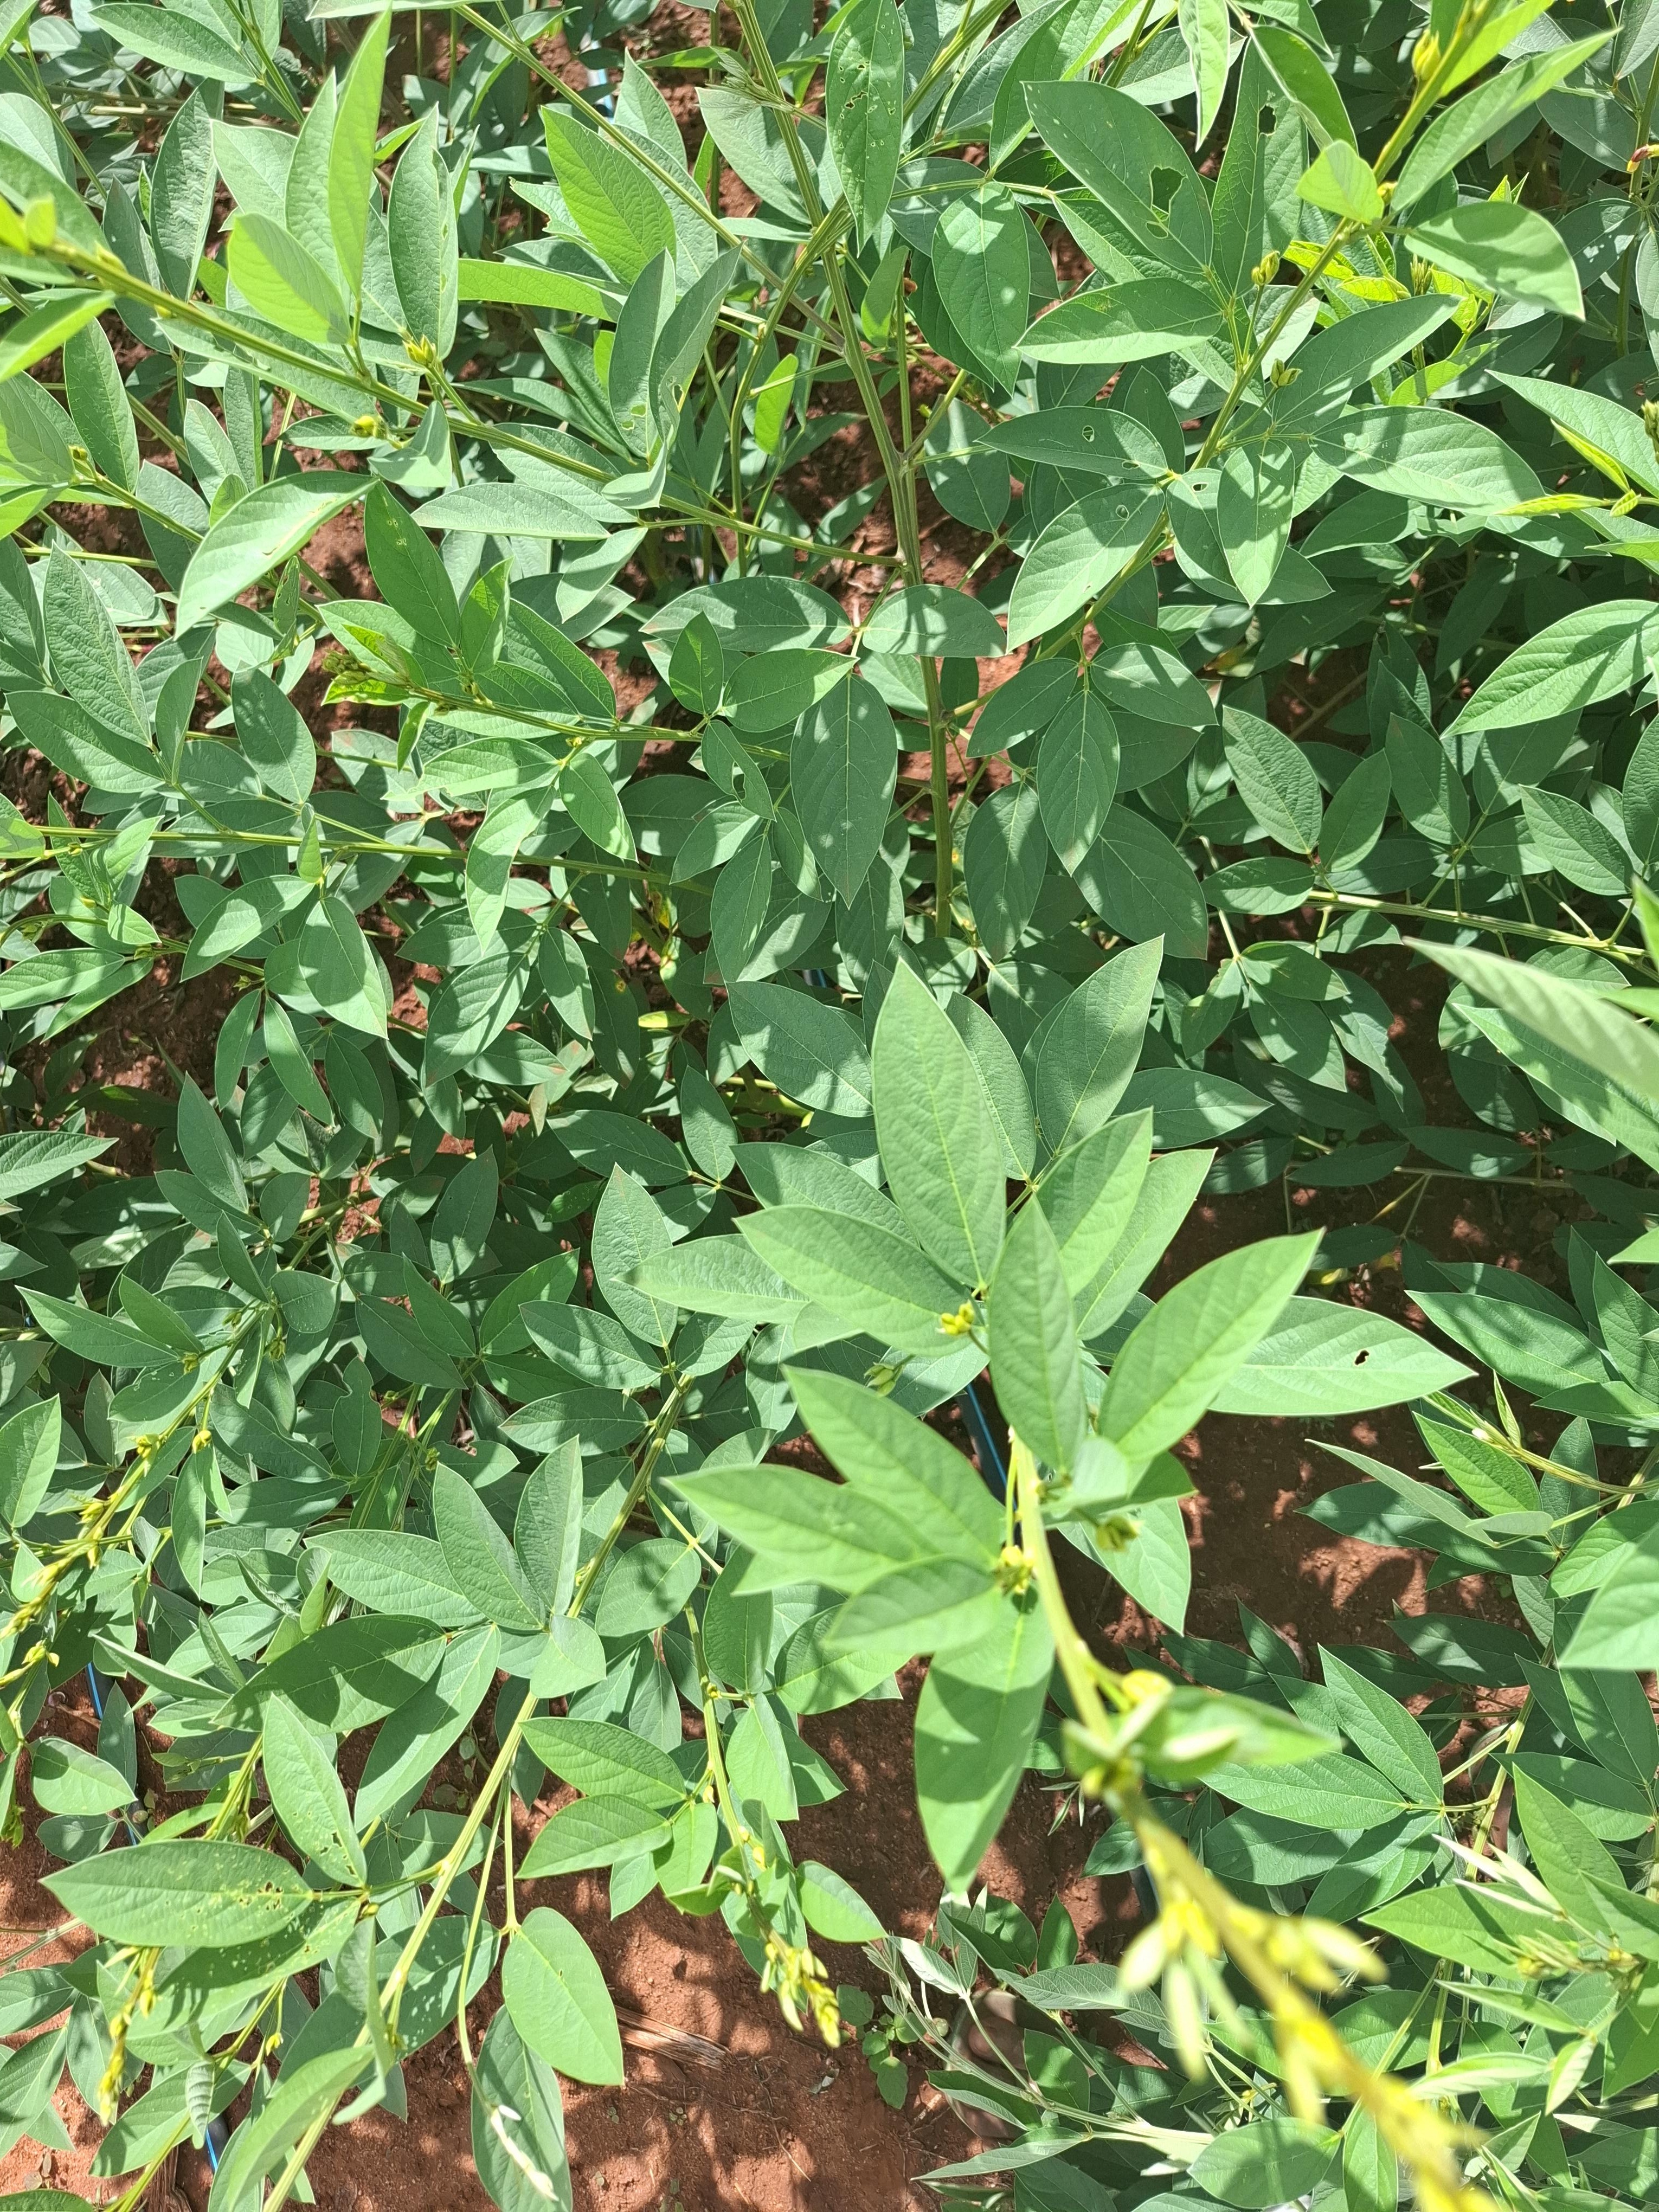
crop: pigeonpea
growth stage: development pod
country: Kenya
